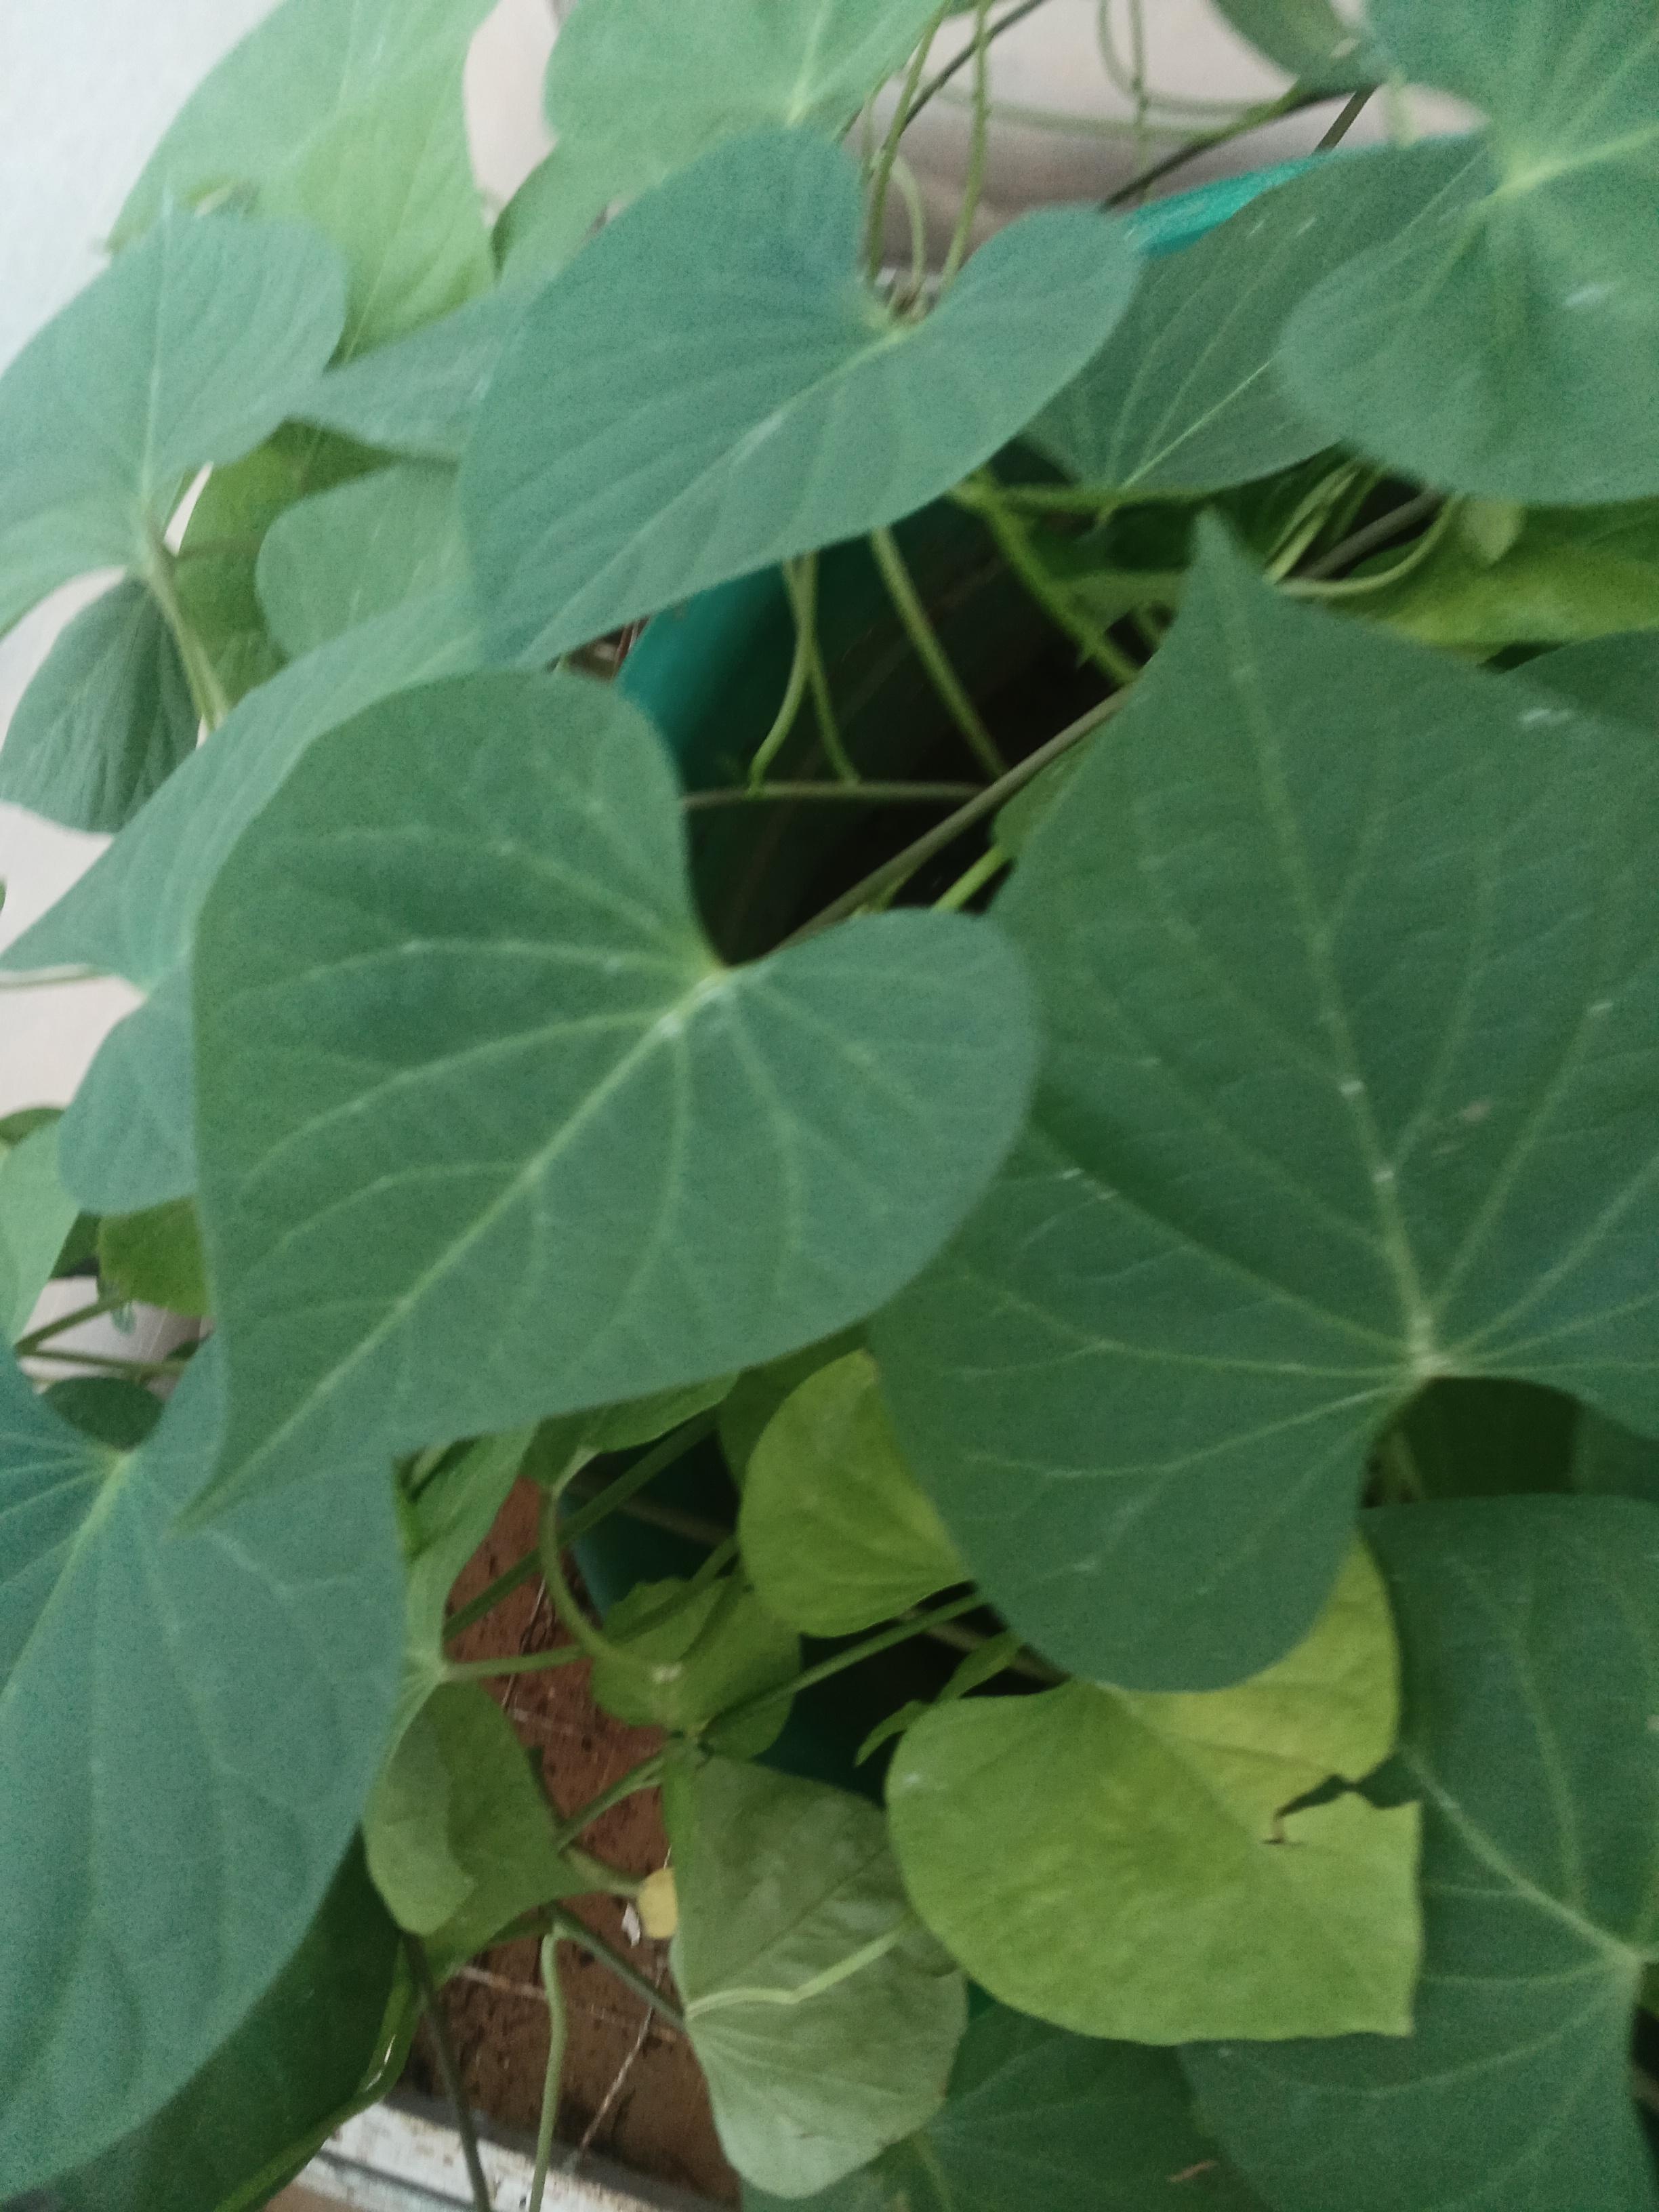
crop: sweet potato
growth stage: vegetative
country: Kenya
